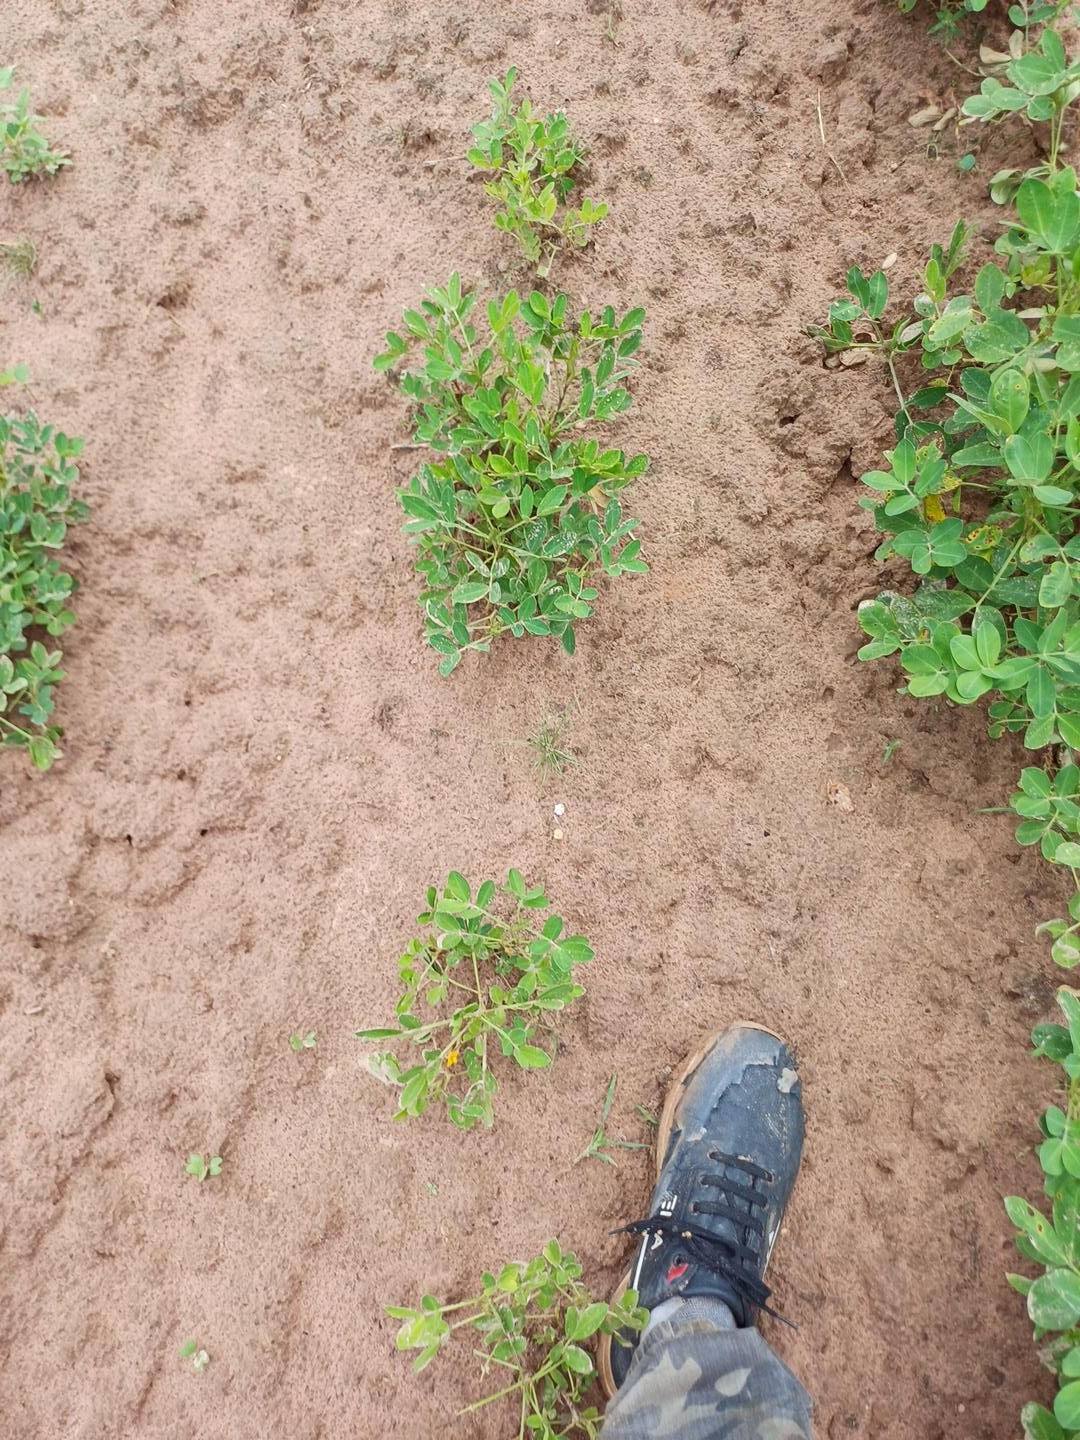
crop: groundnut
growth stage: flowering
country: Senegal
